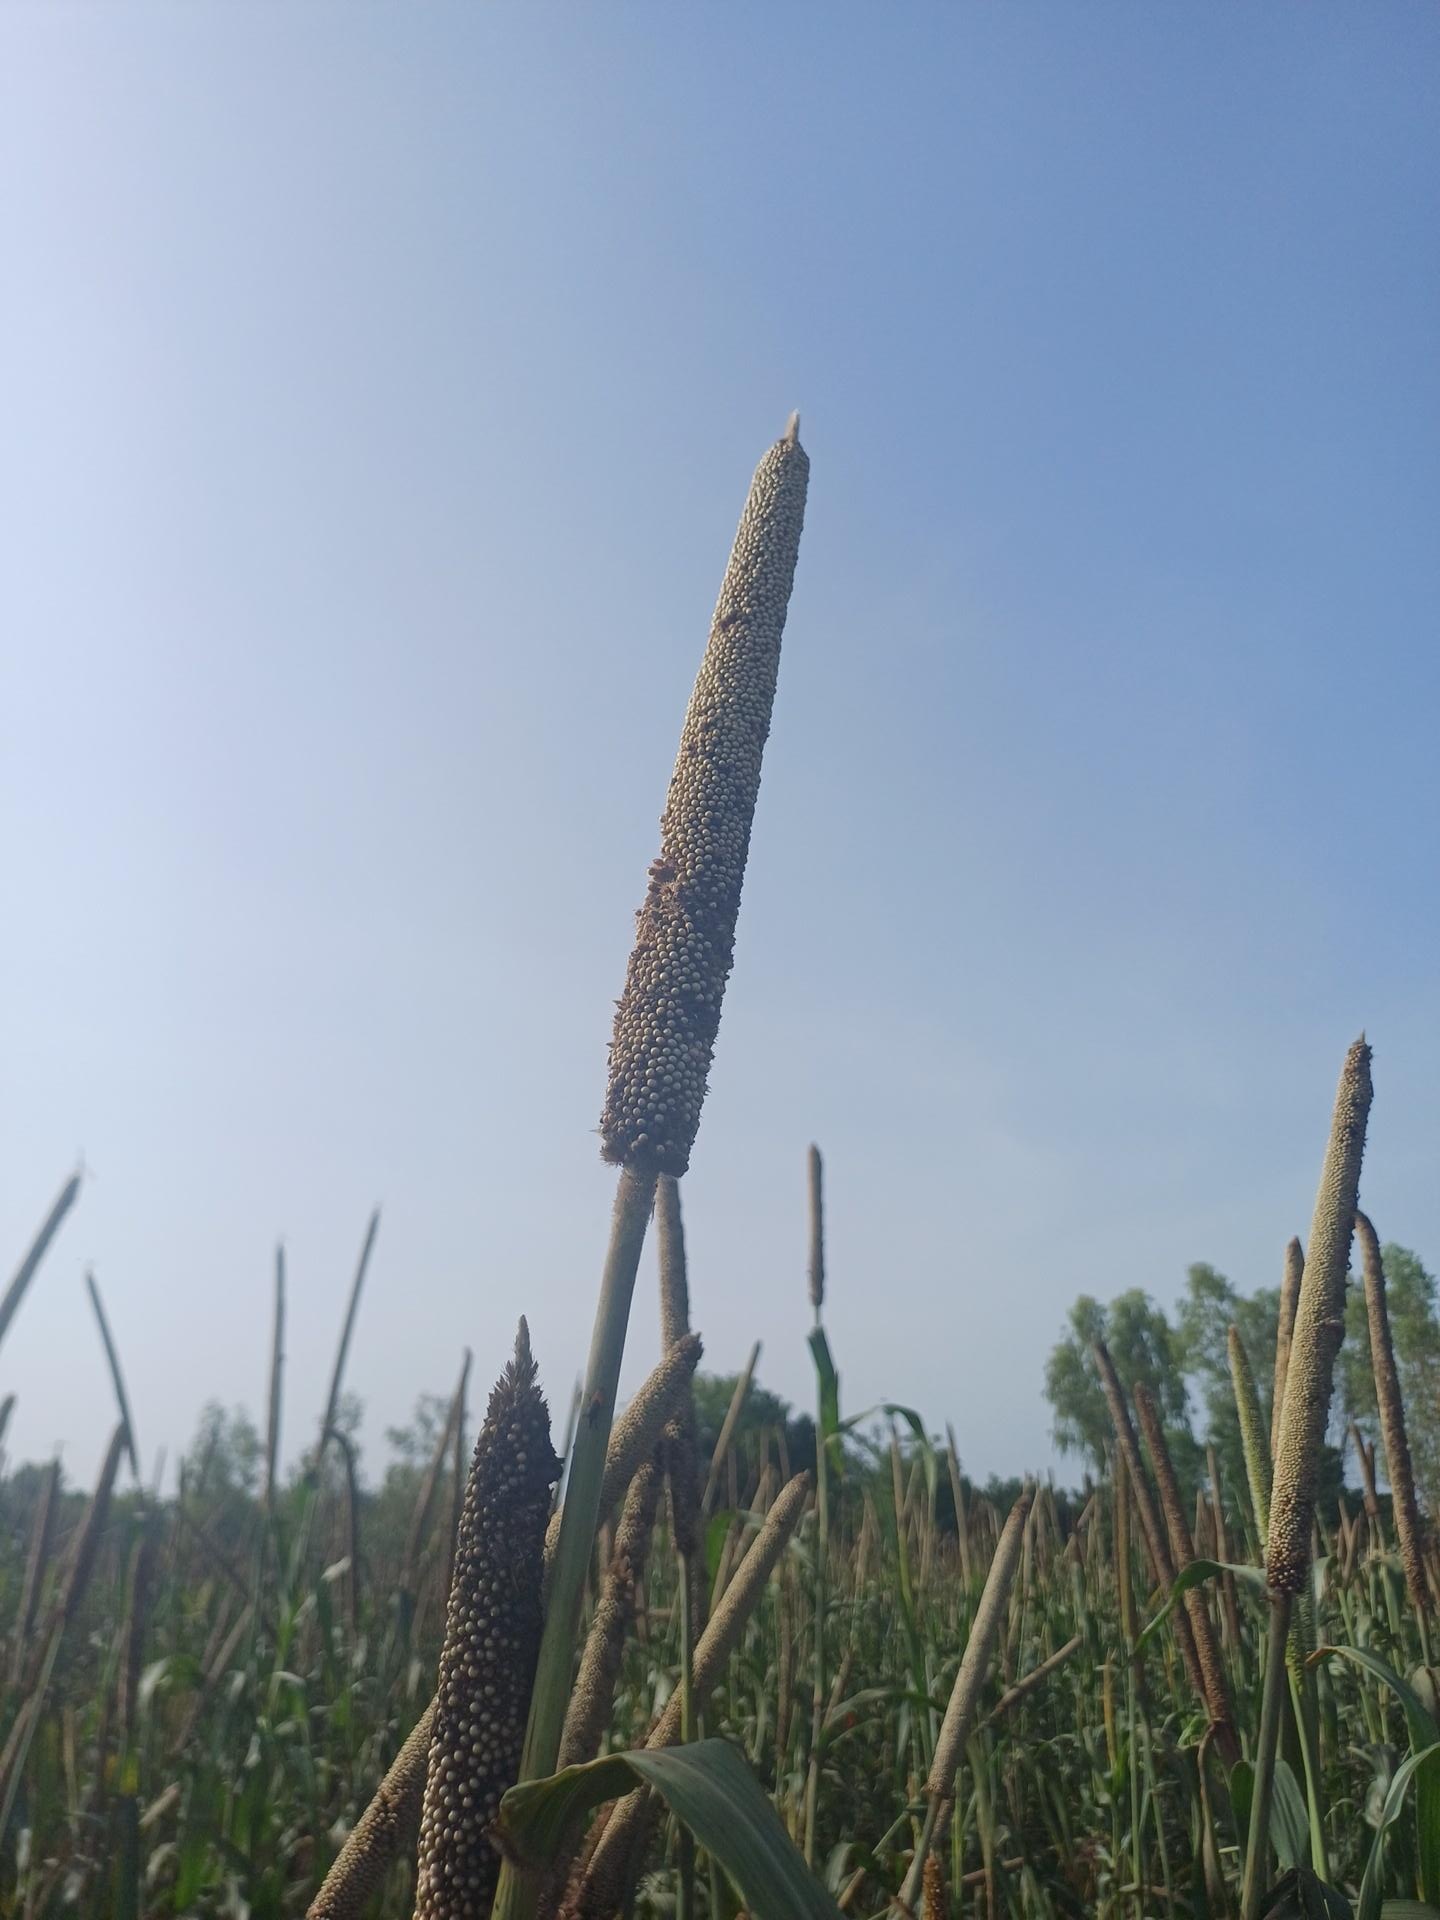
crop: pearl millet
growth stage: filling grain
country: Senegal
